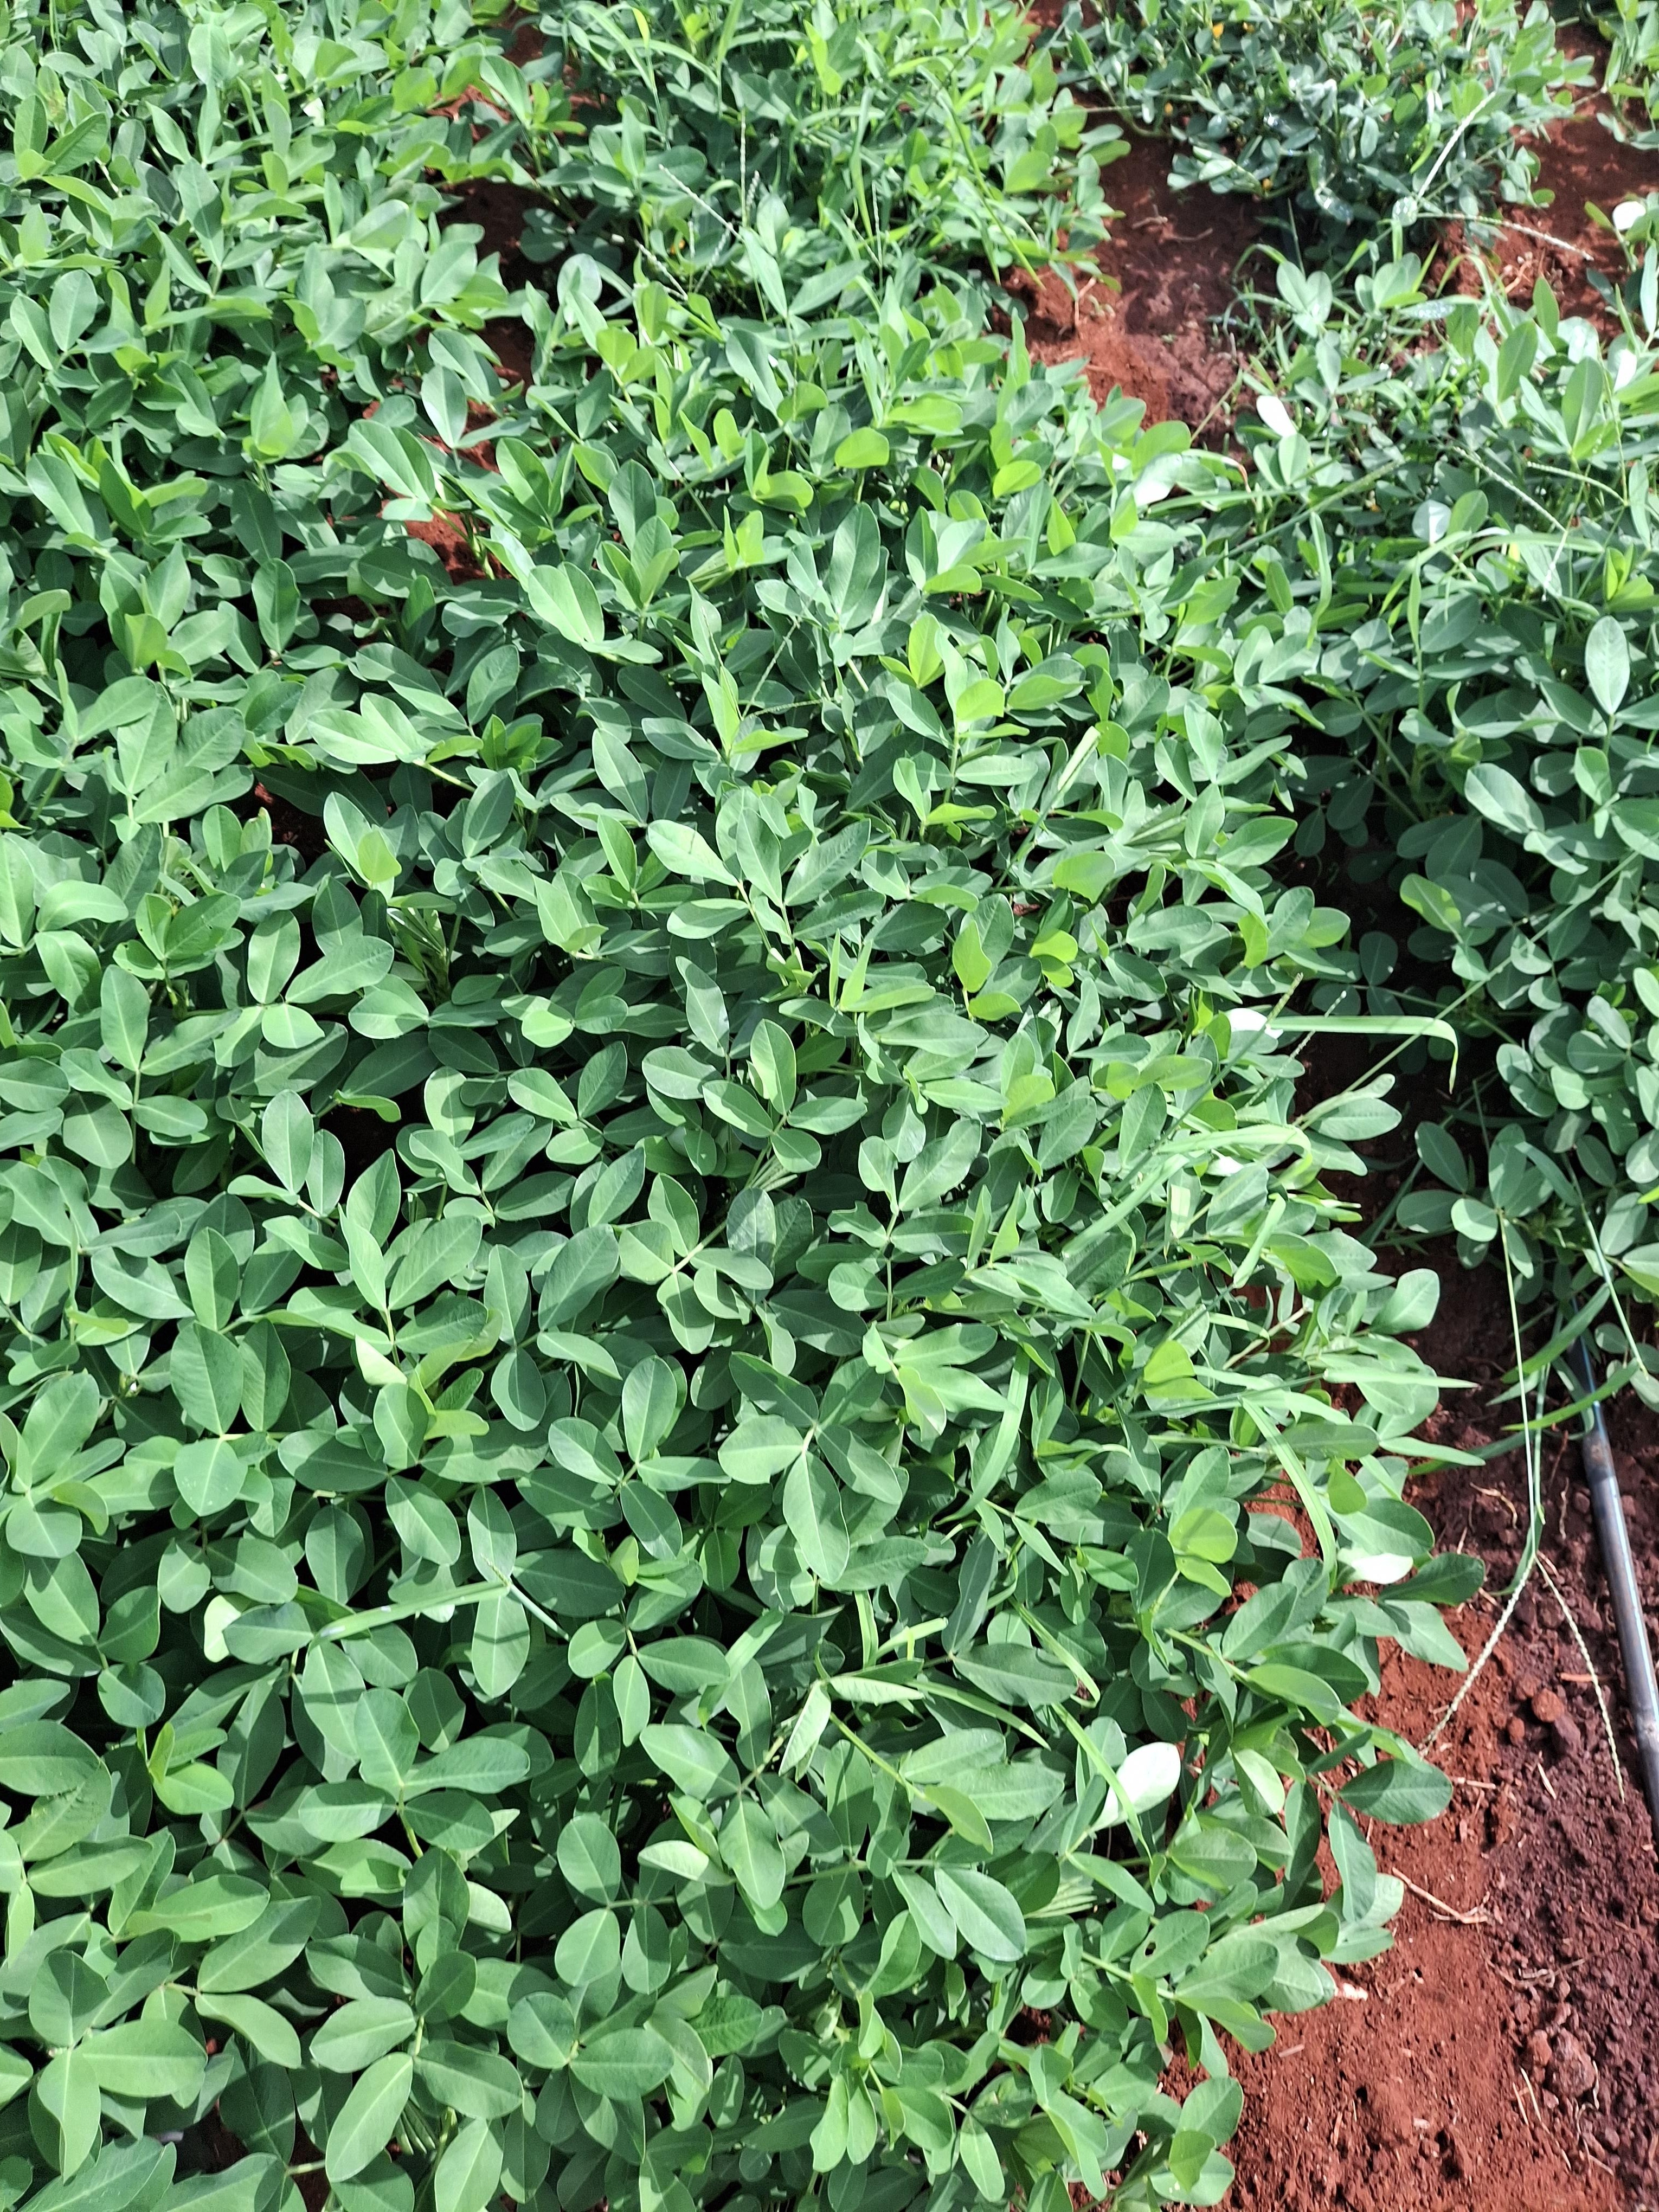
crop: groundnut
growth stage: flowering
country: Kenya
